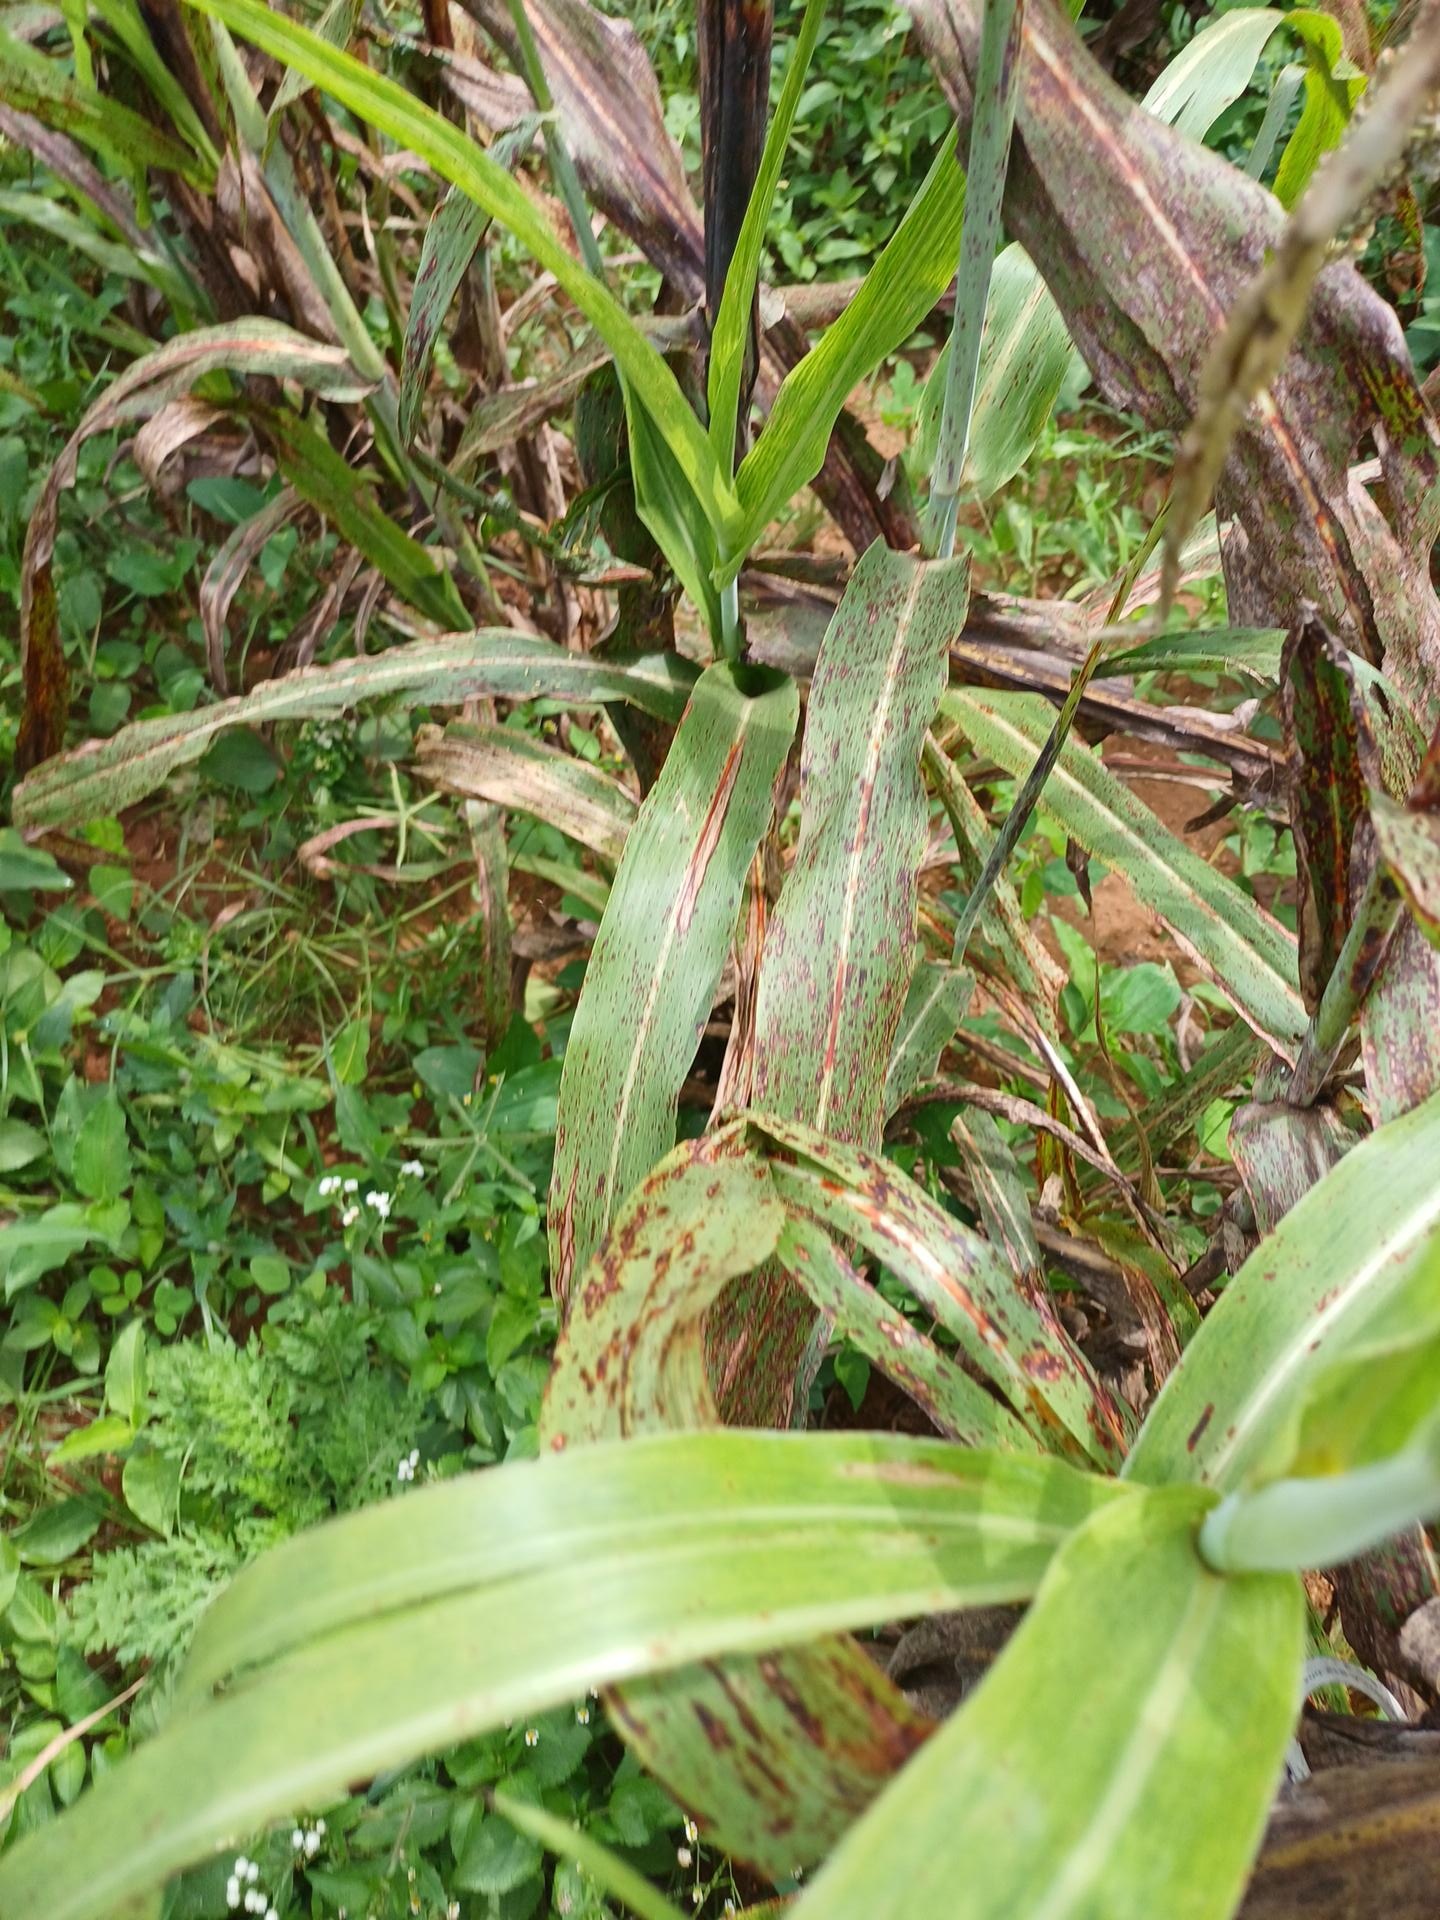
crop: sorghum
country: Kenya
